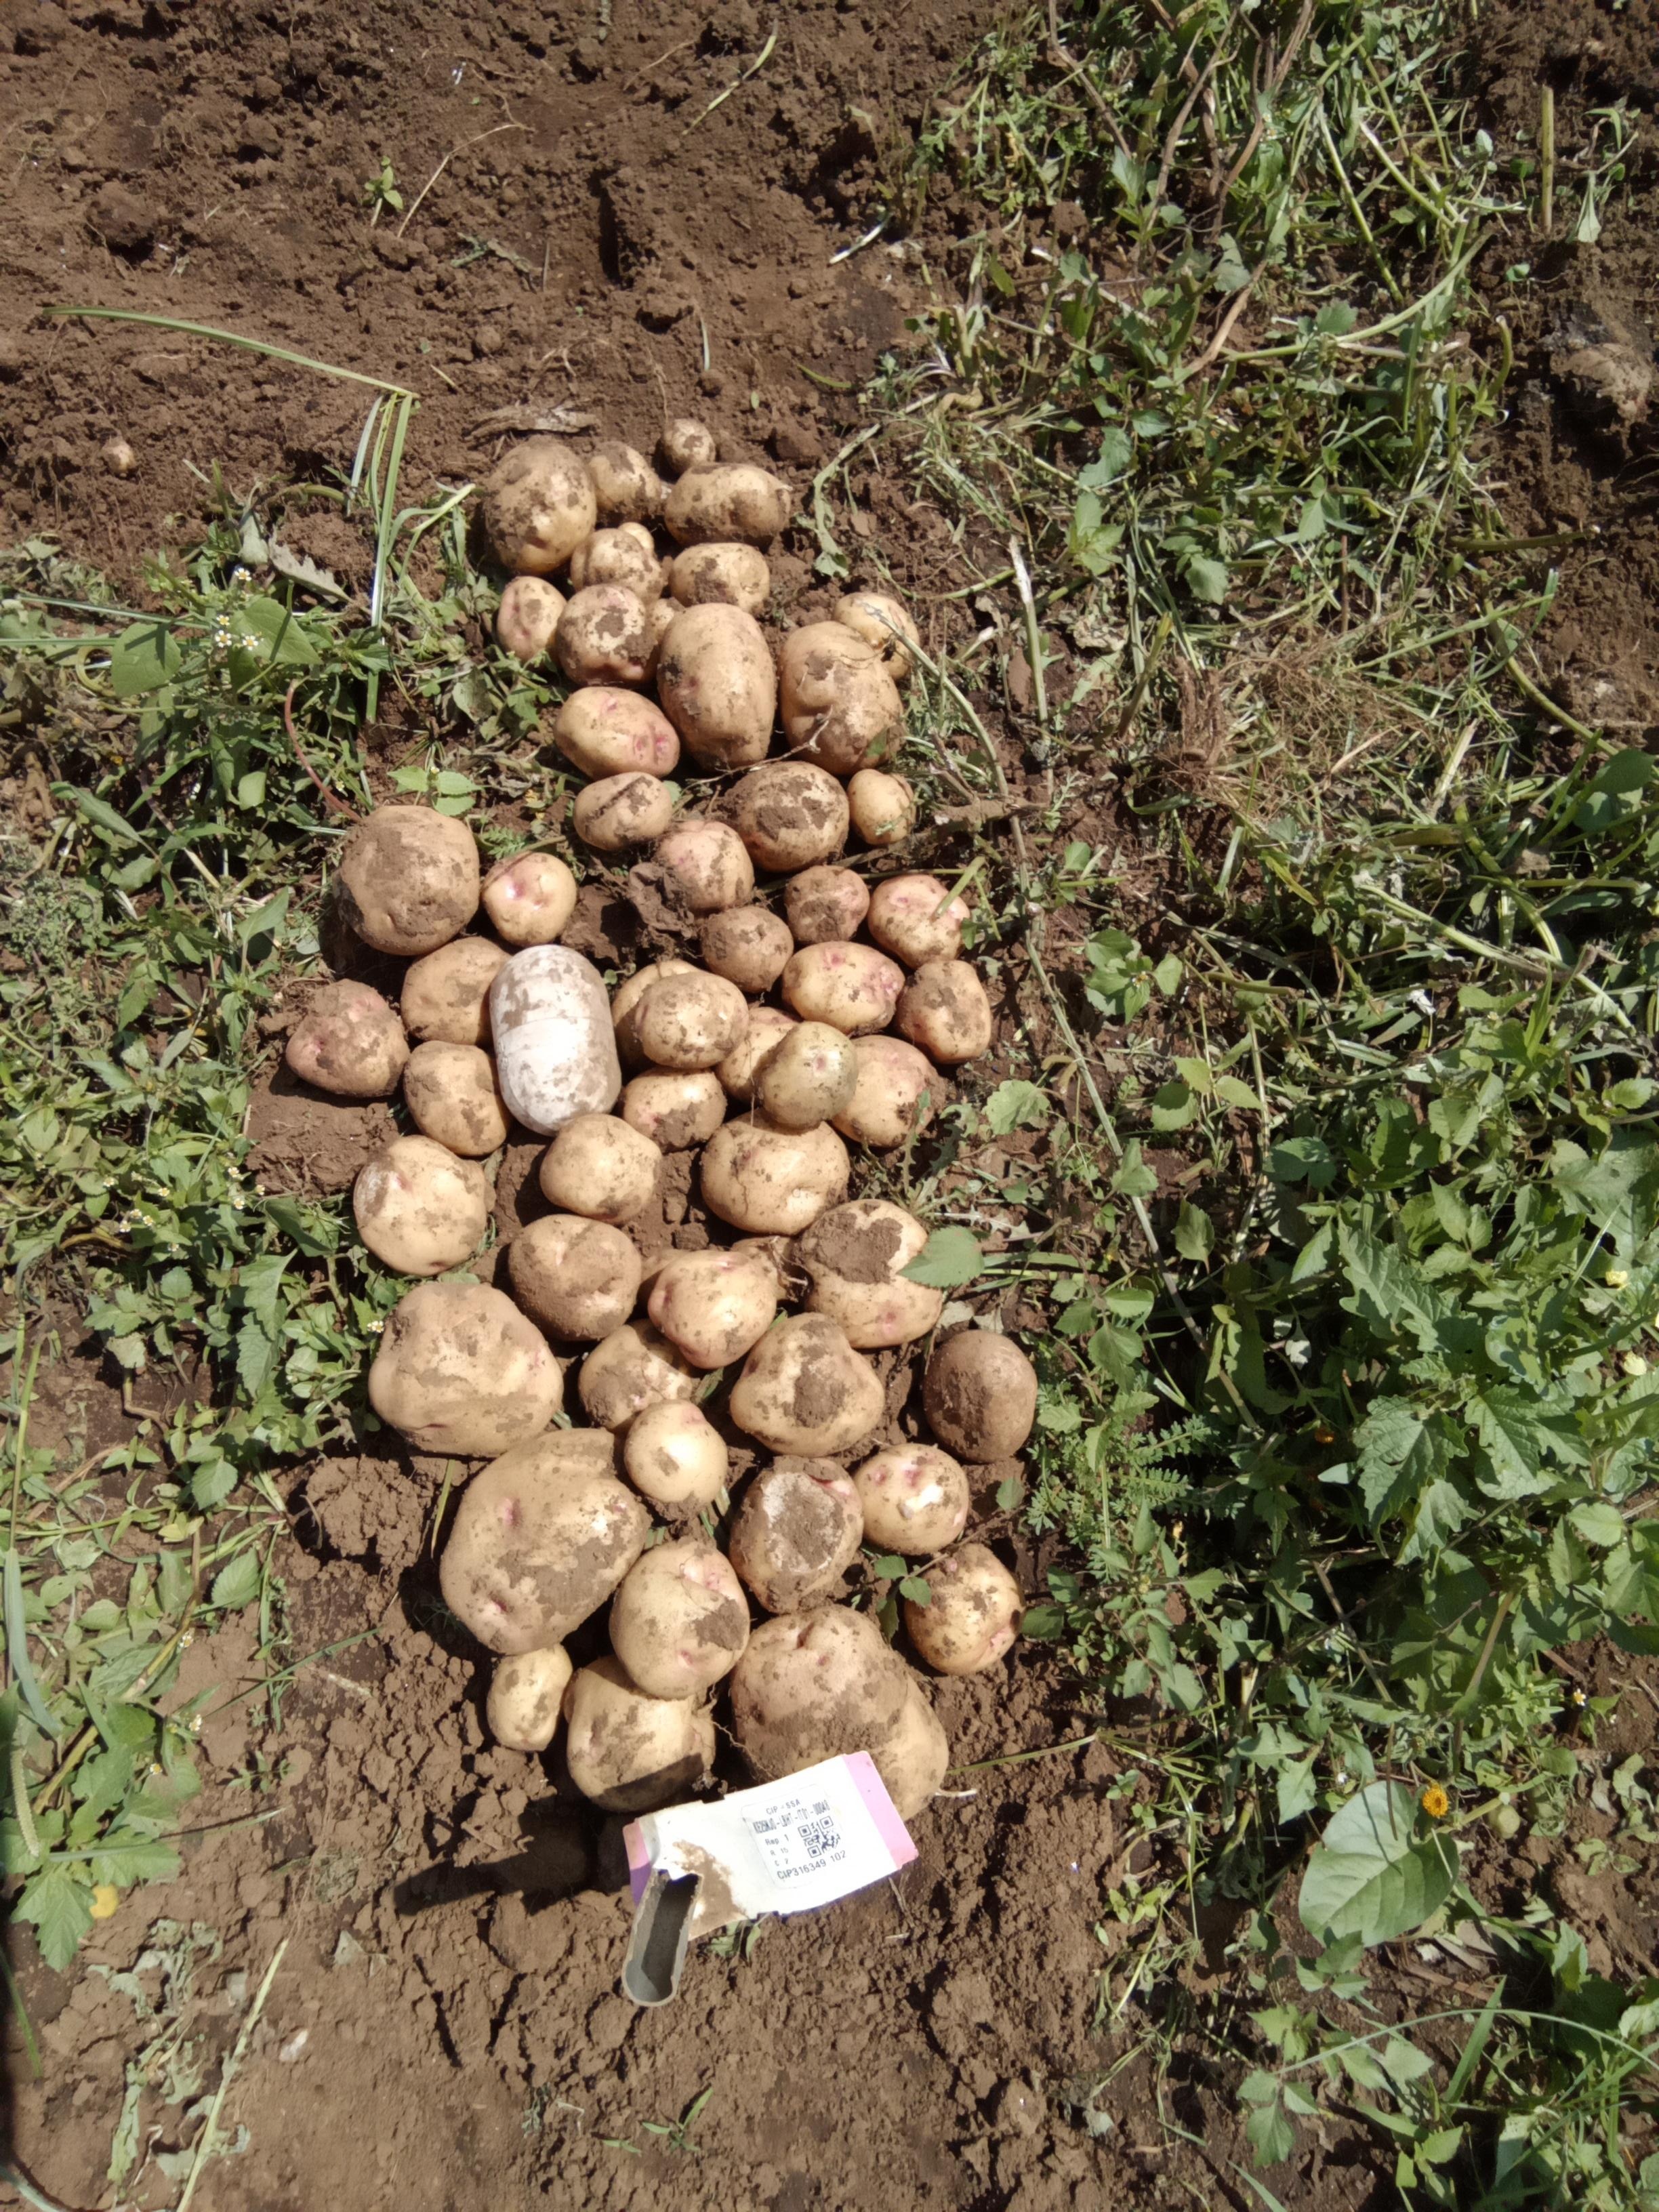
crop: potato
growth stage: harvest
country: Kenya
